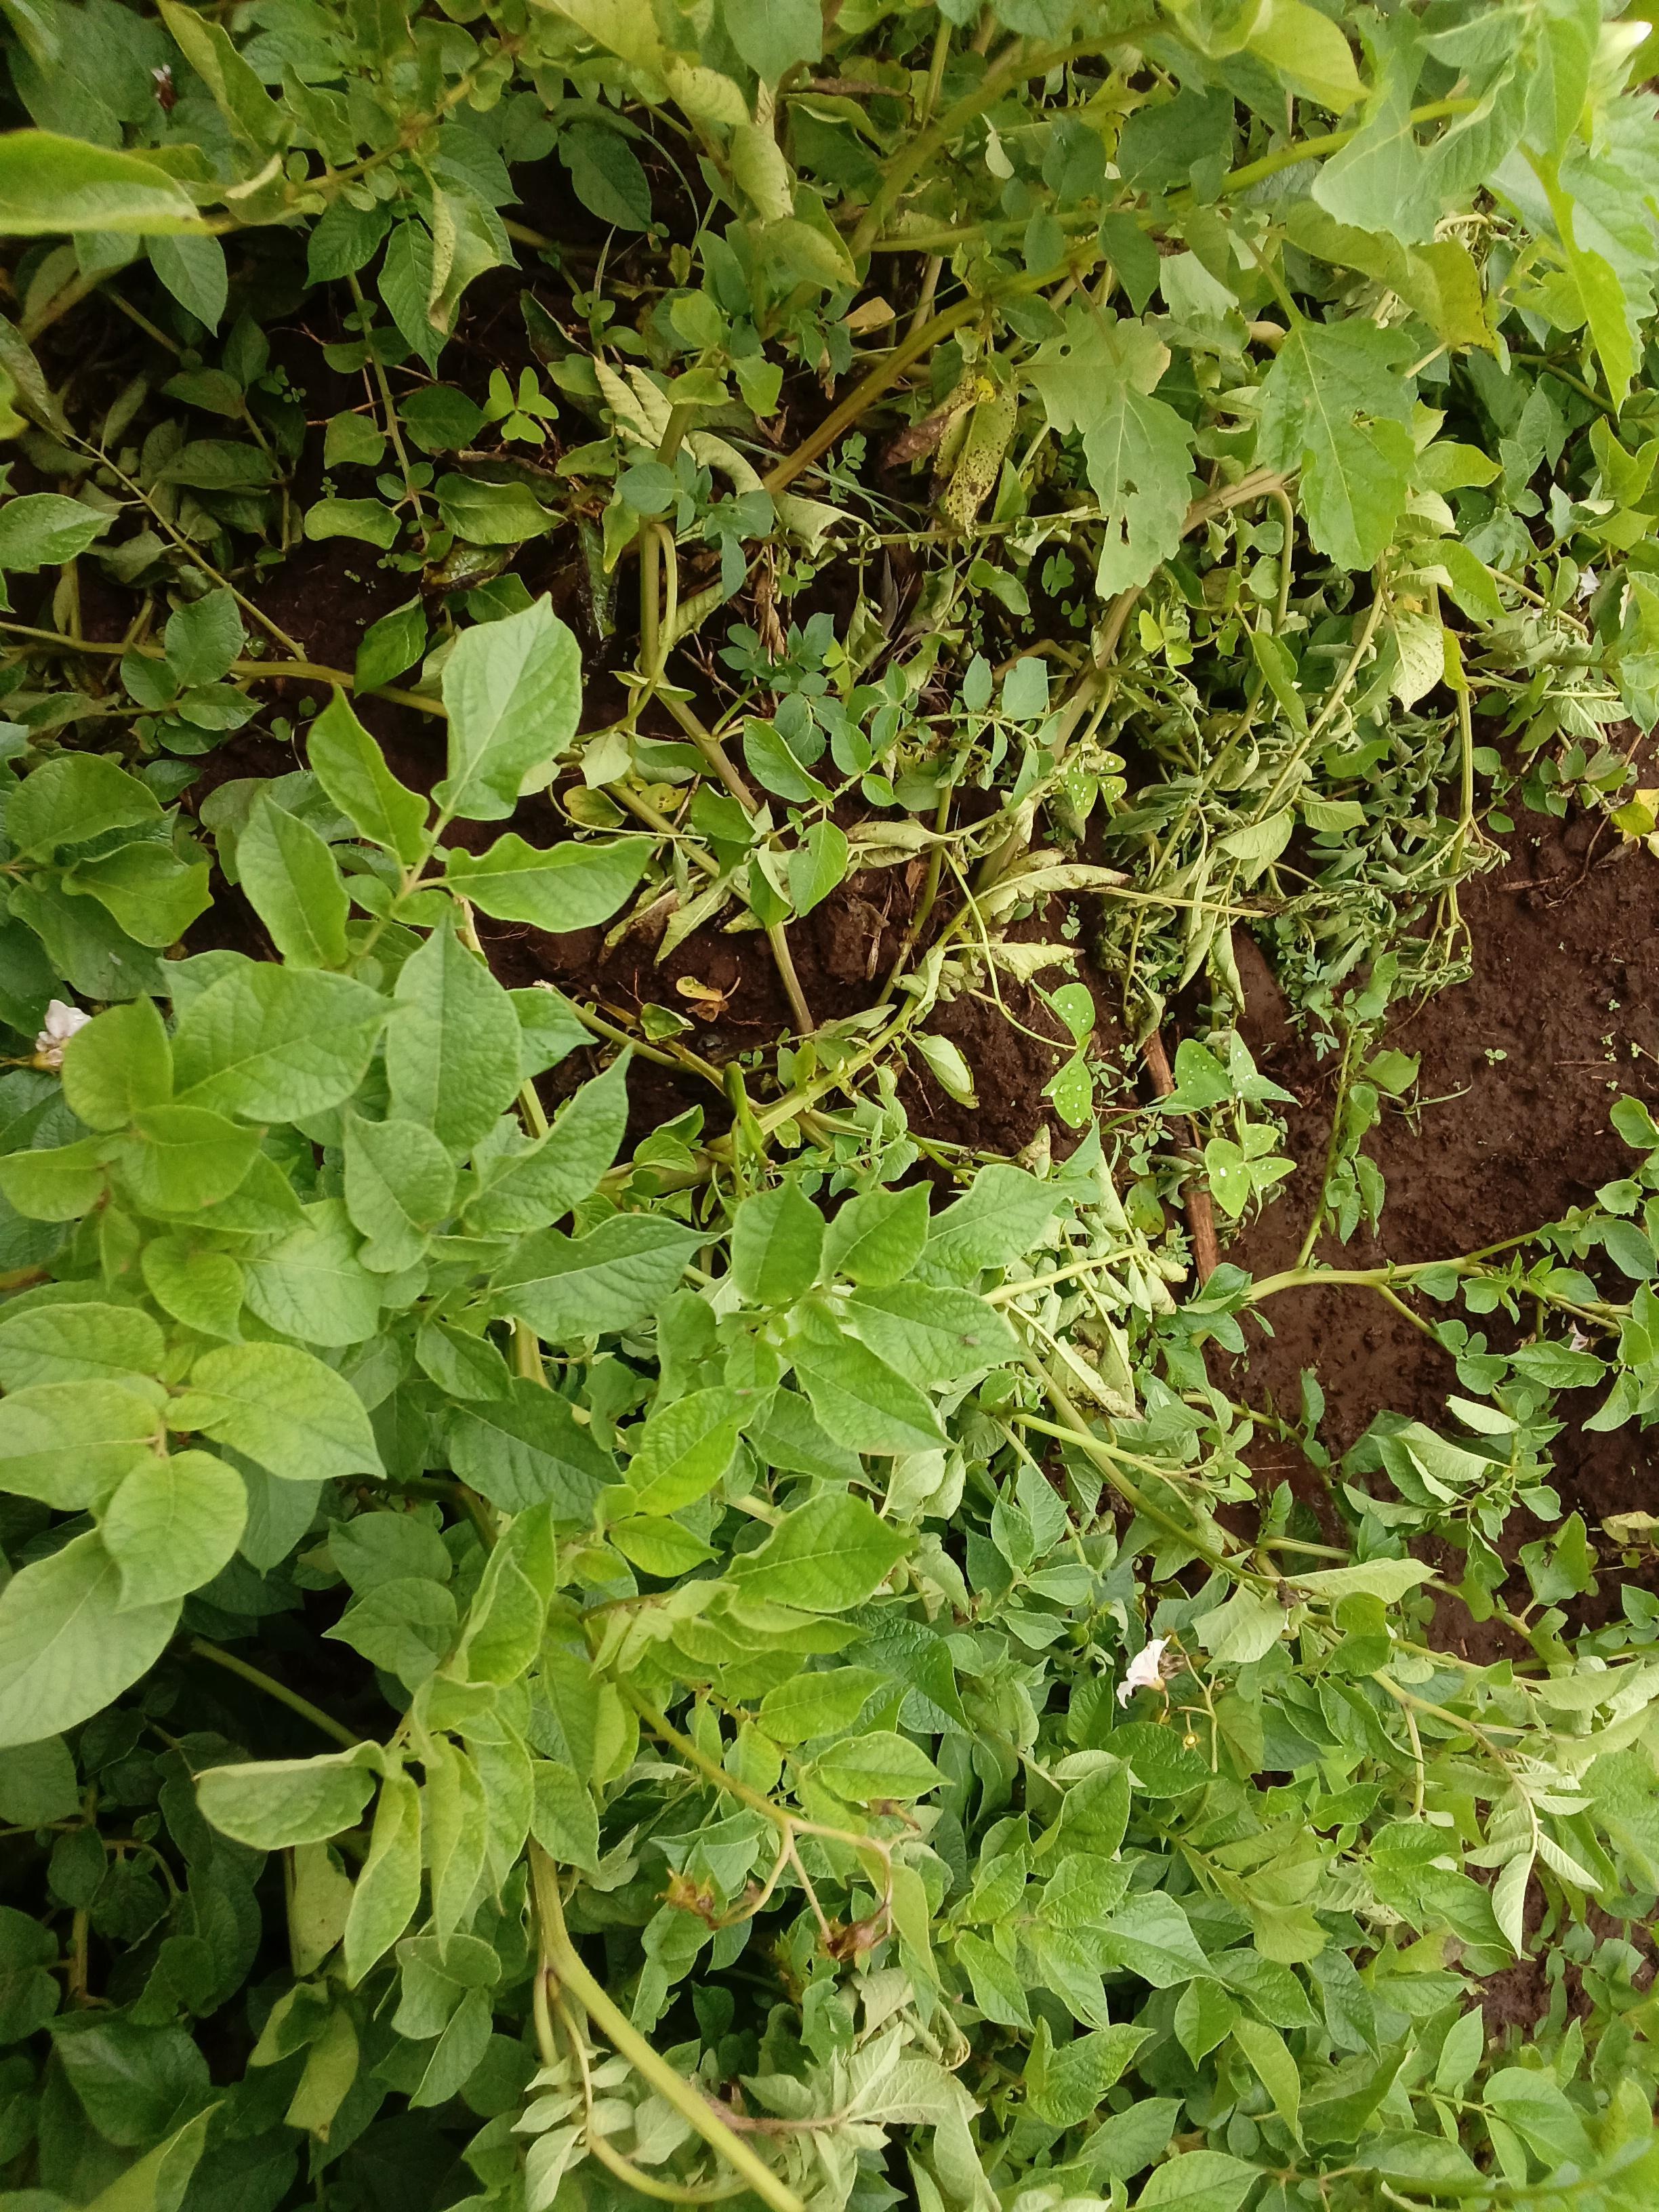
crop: potato
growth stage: vegetative
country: Kenya
